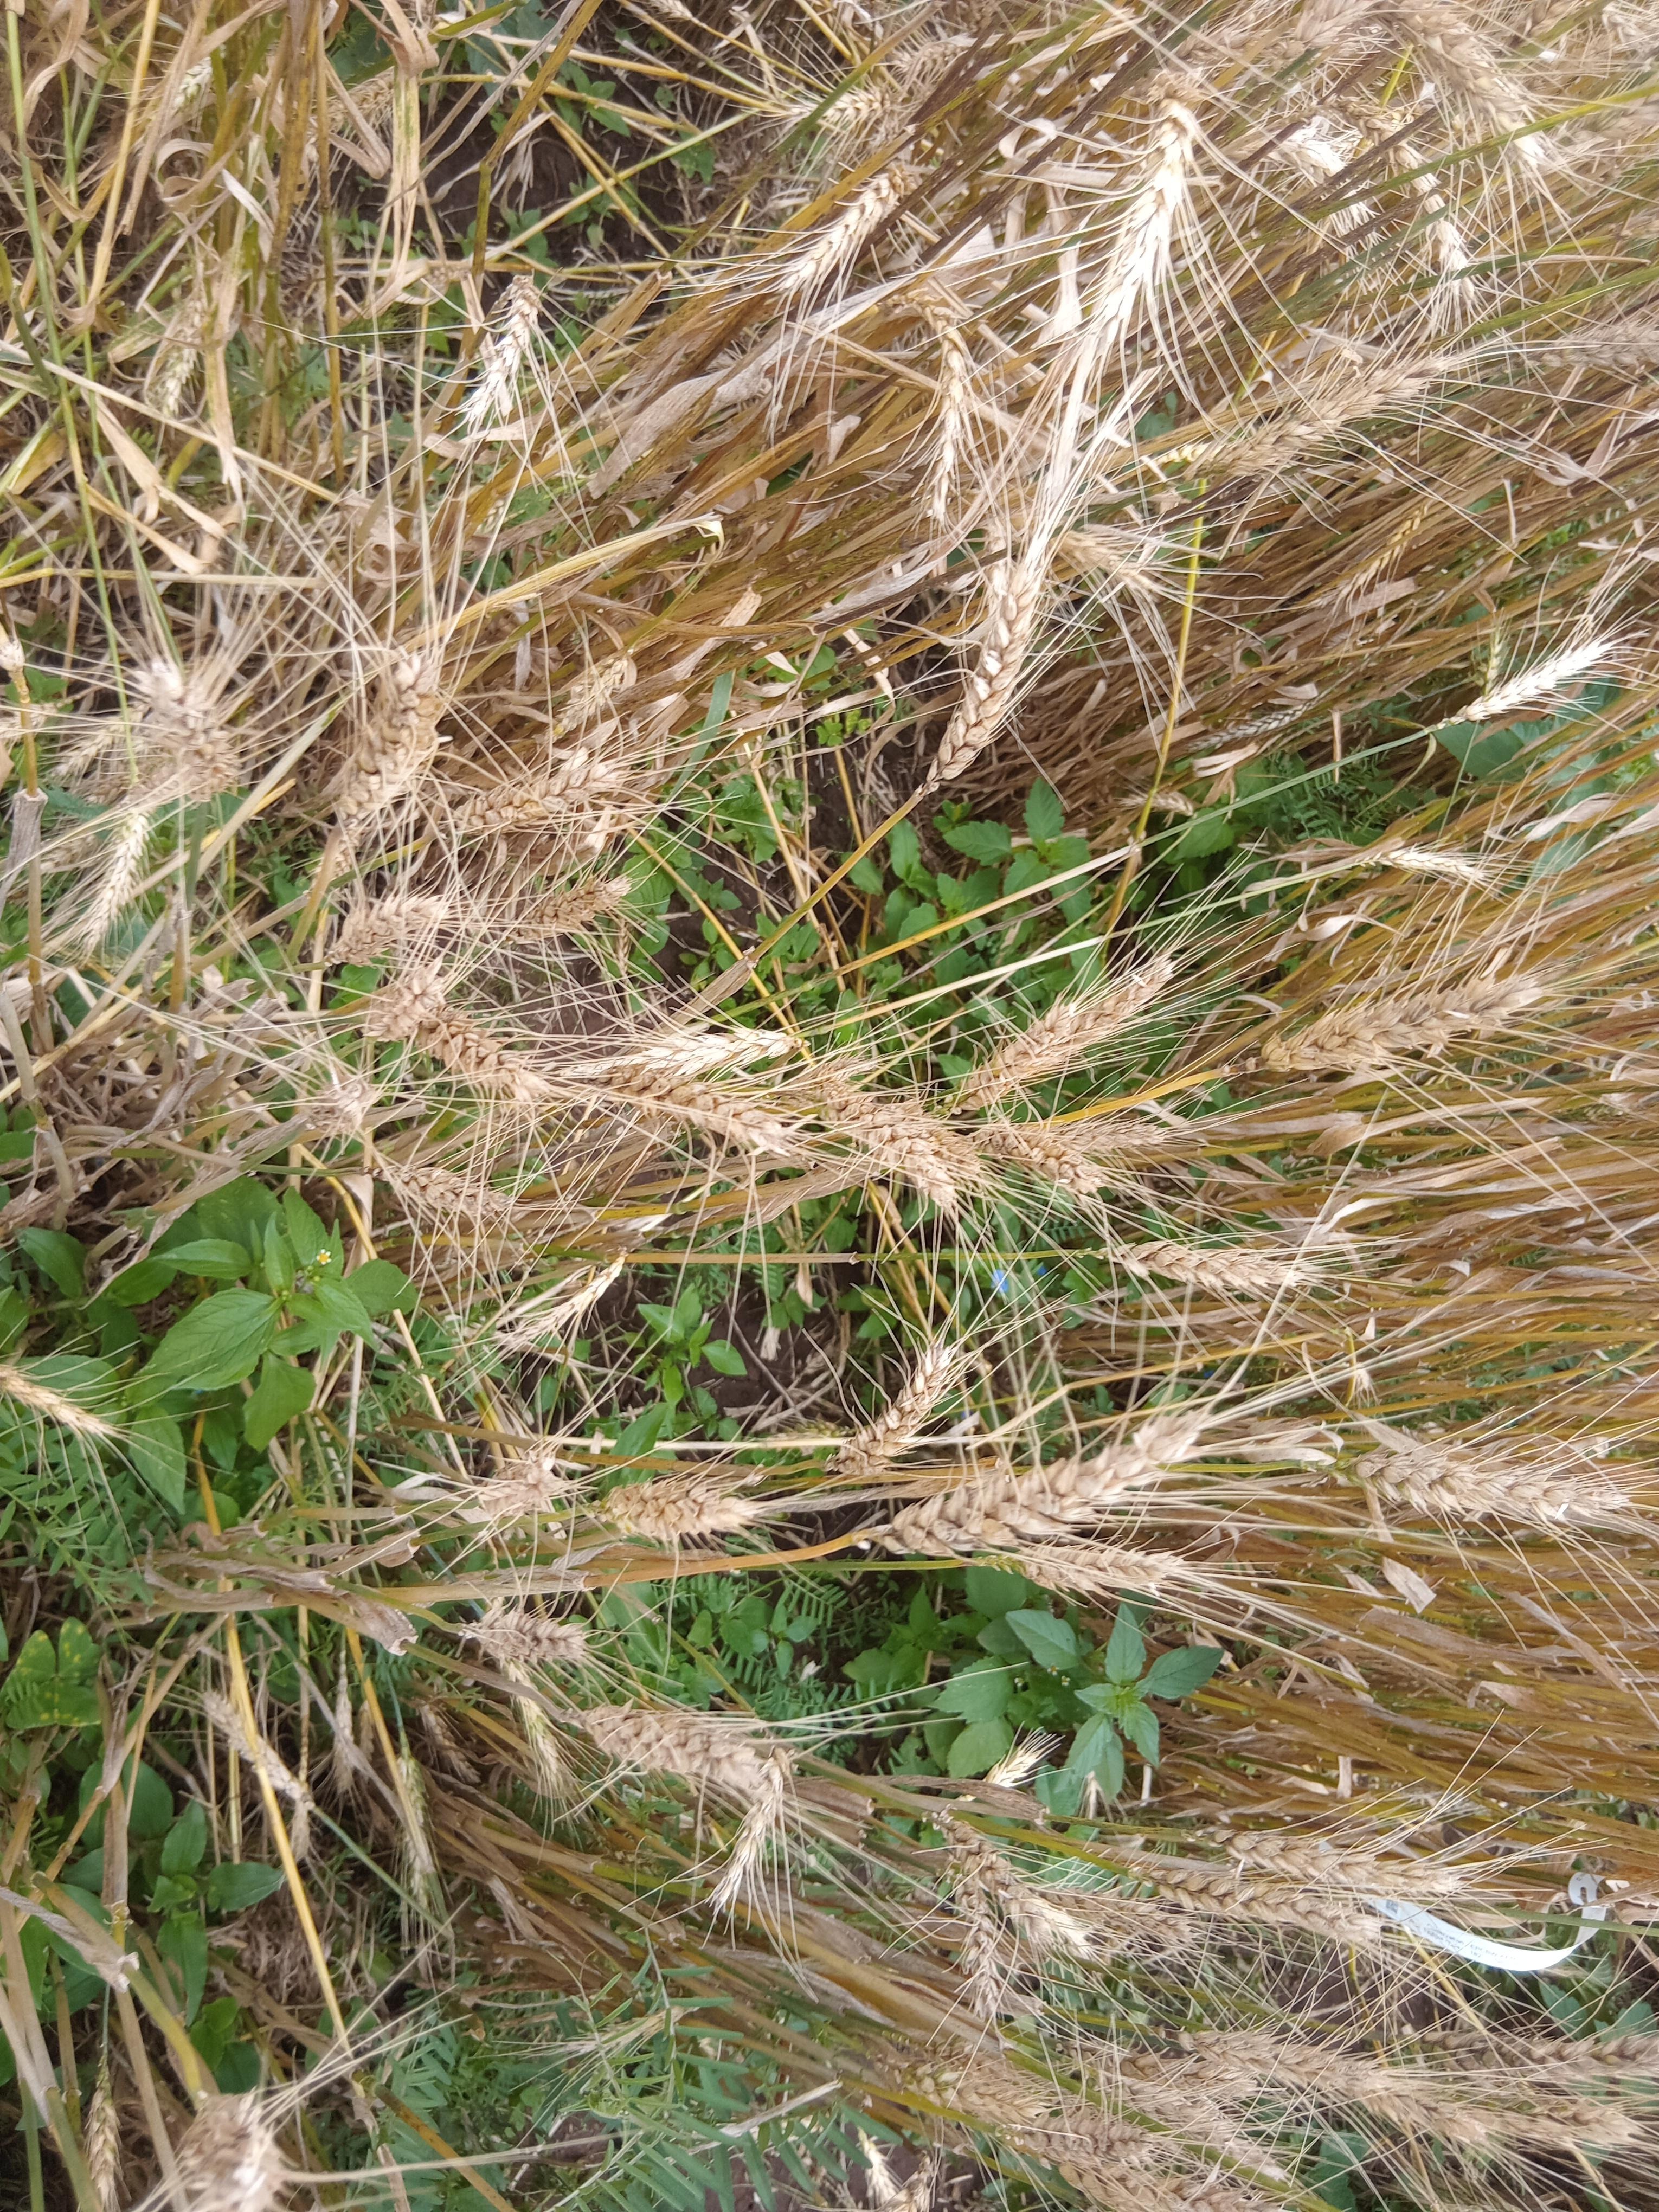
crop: wheat
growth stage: maturity
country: Kenya
